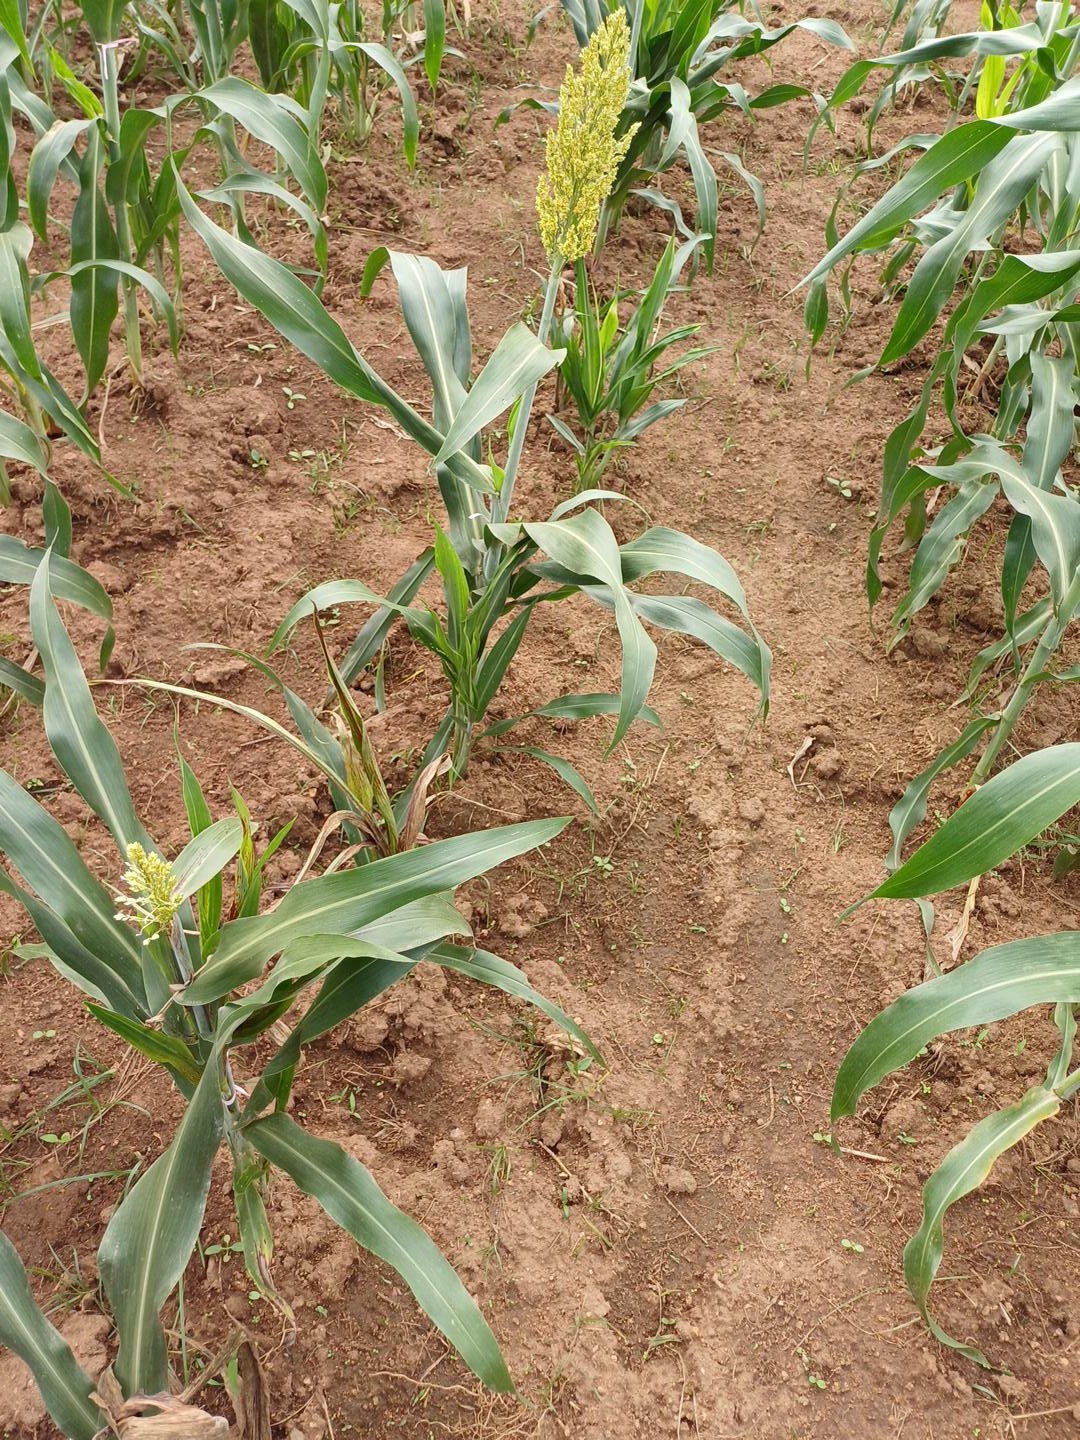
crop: sorghum
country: Kenya
